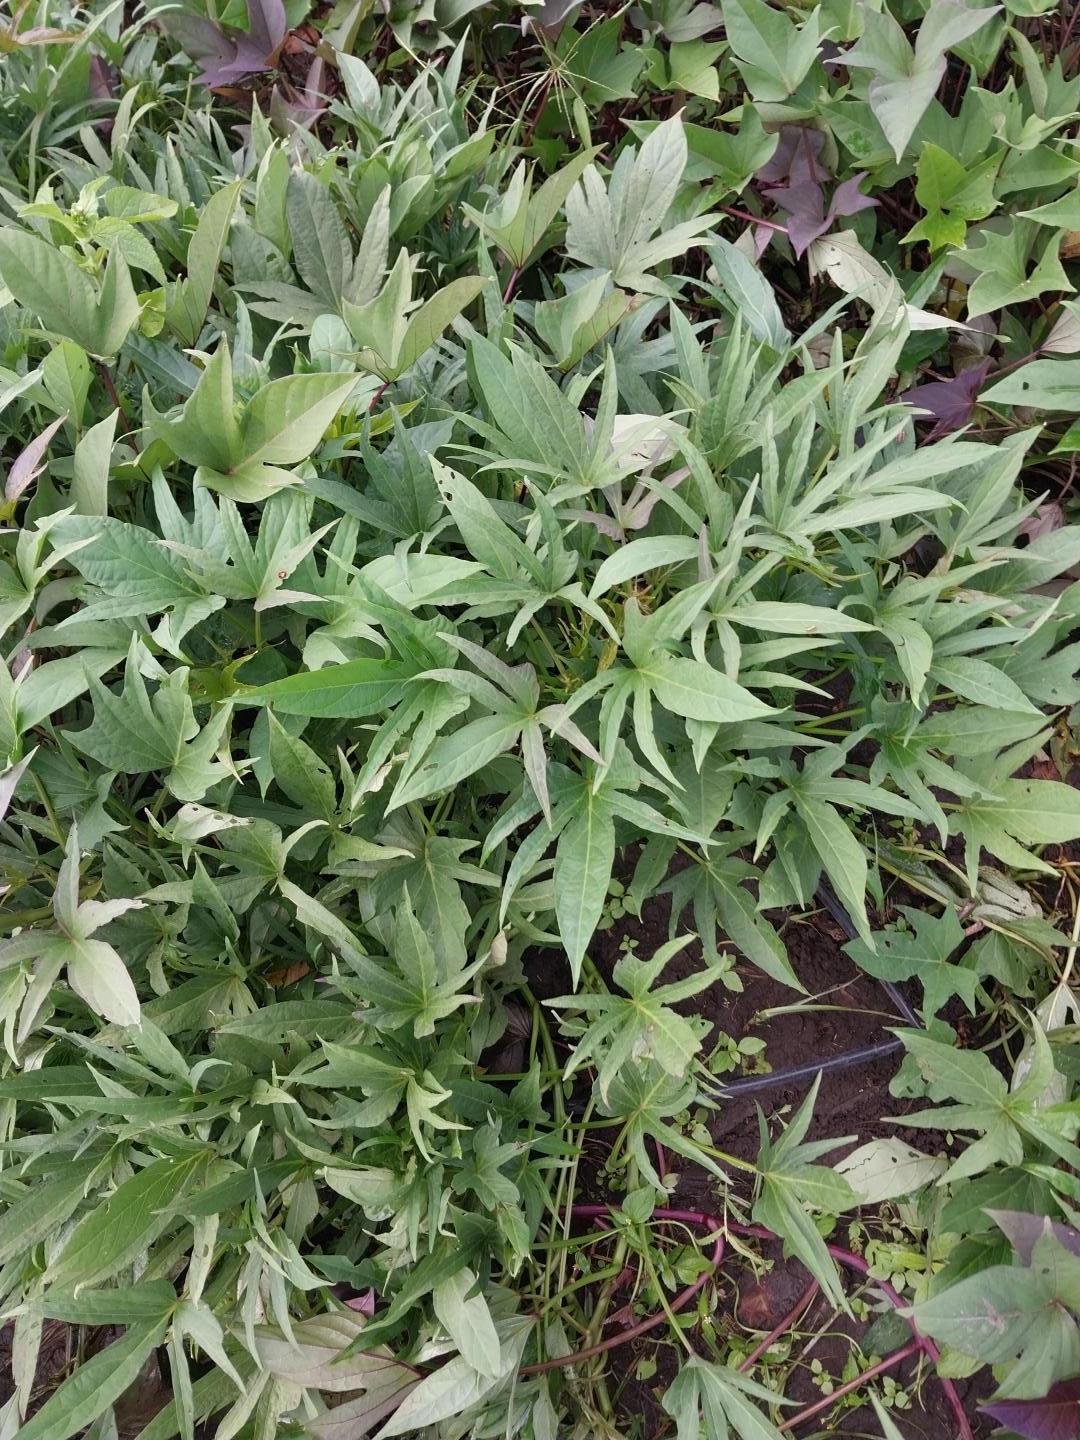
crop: sweet potato
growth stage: vegetative
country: Tanzania
